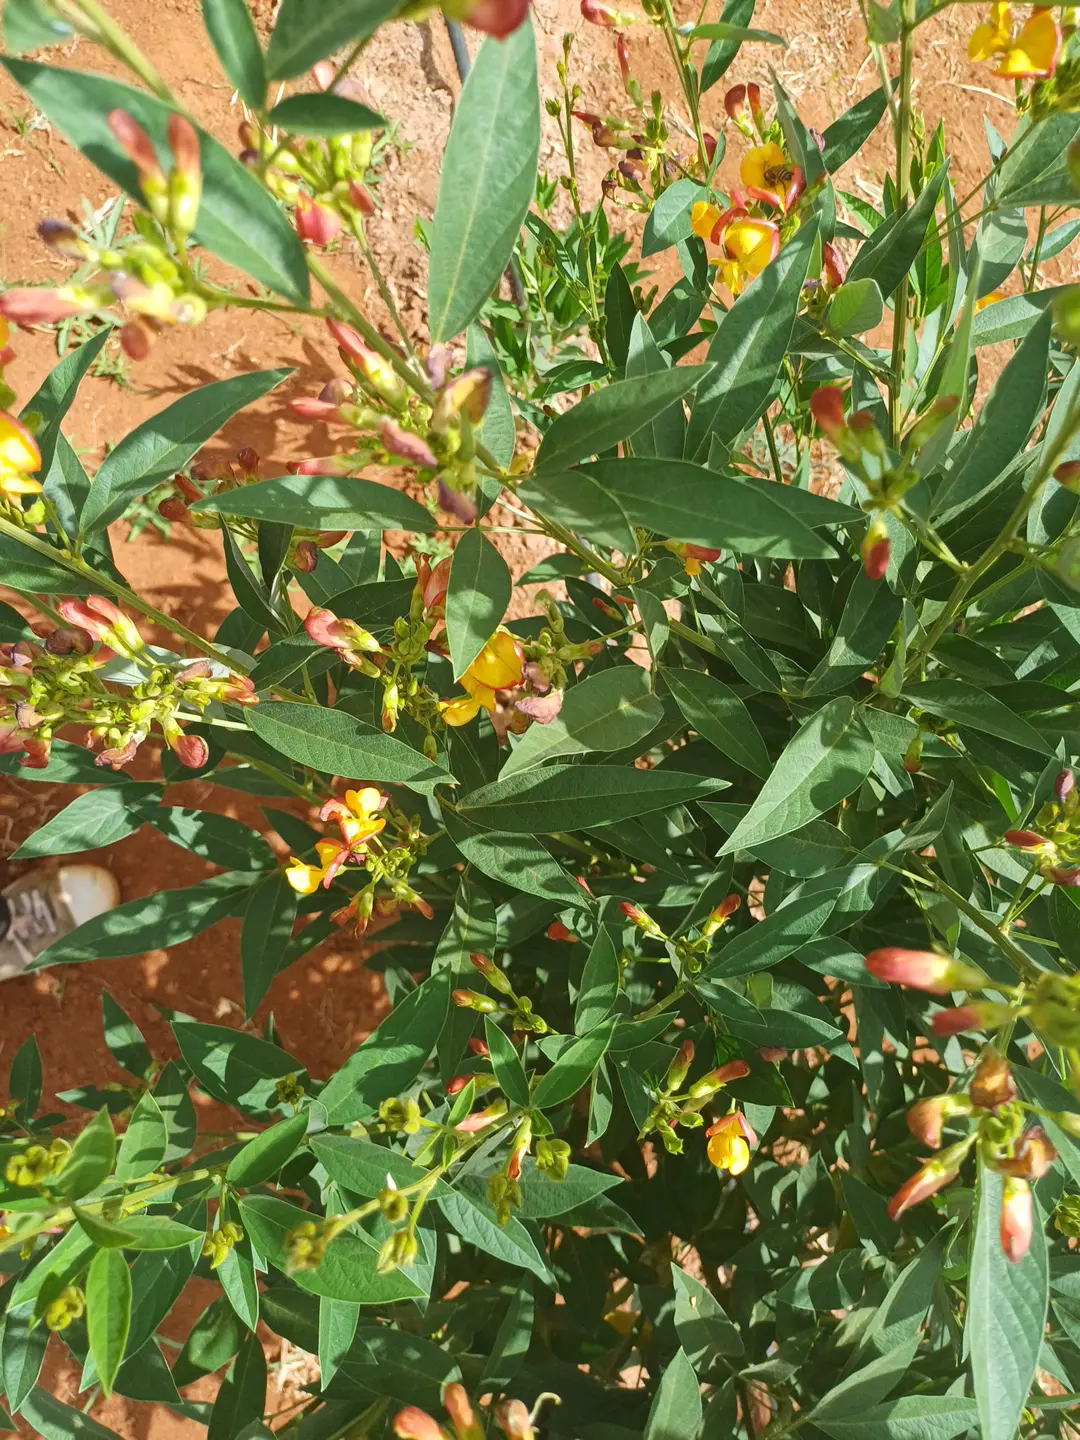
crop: pigeonpea
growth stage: development pod
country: Kenya
